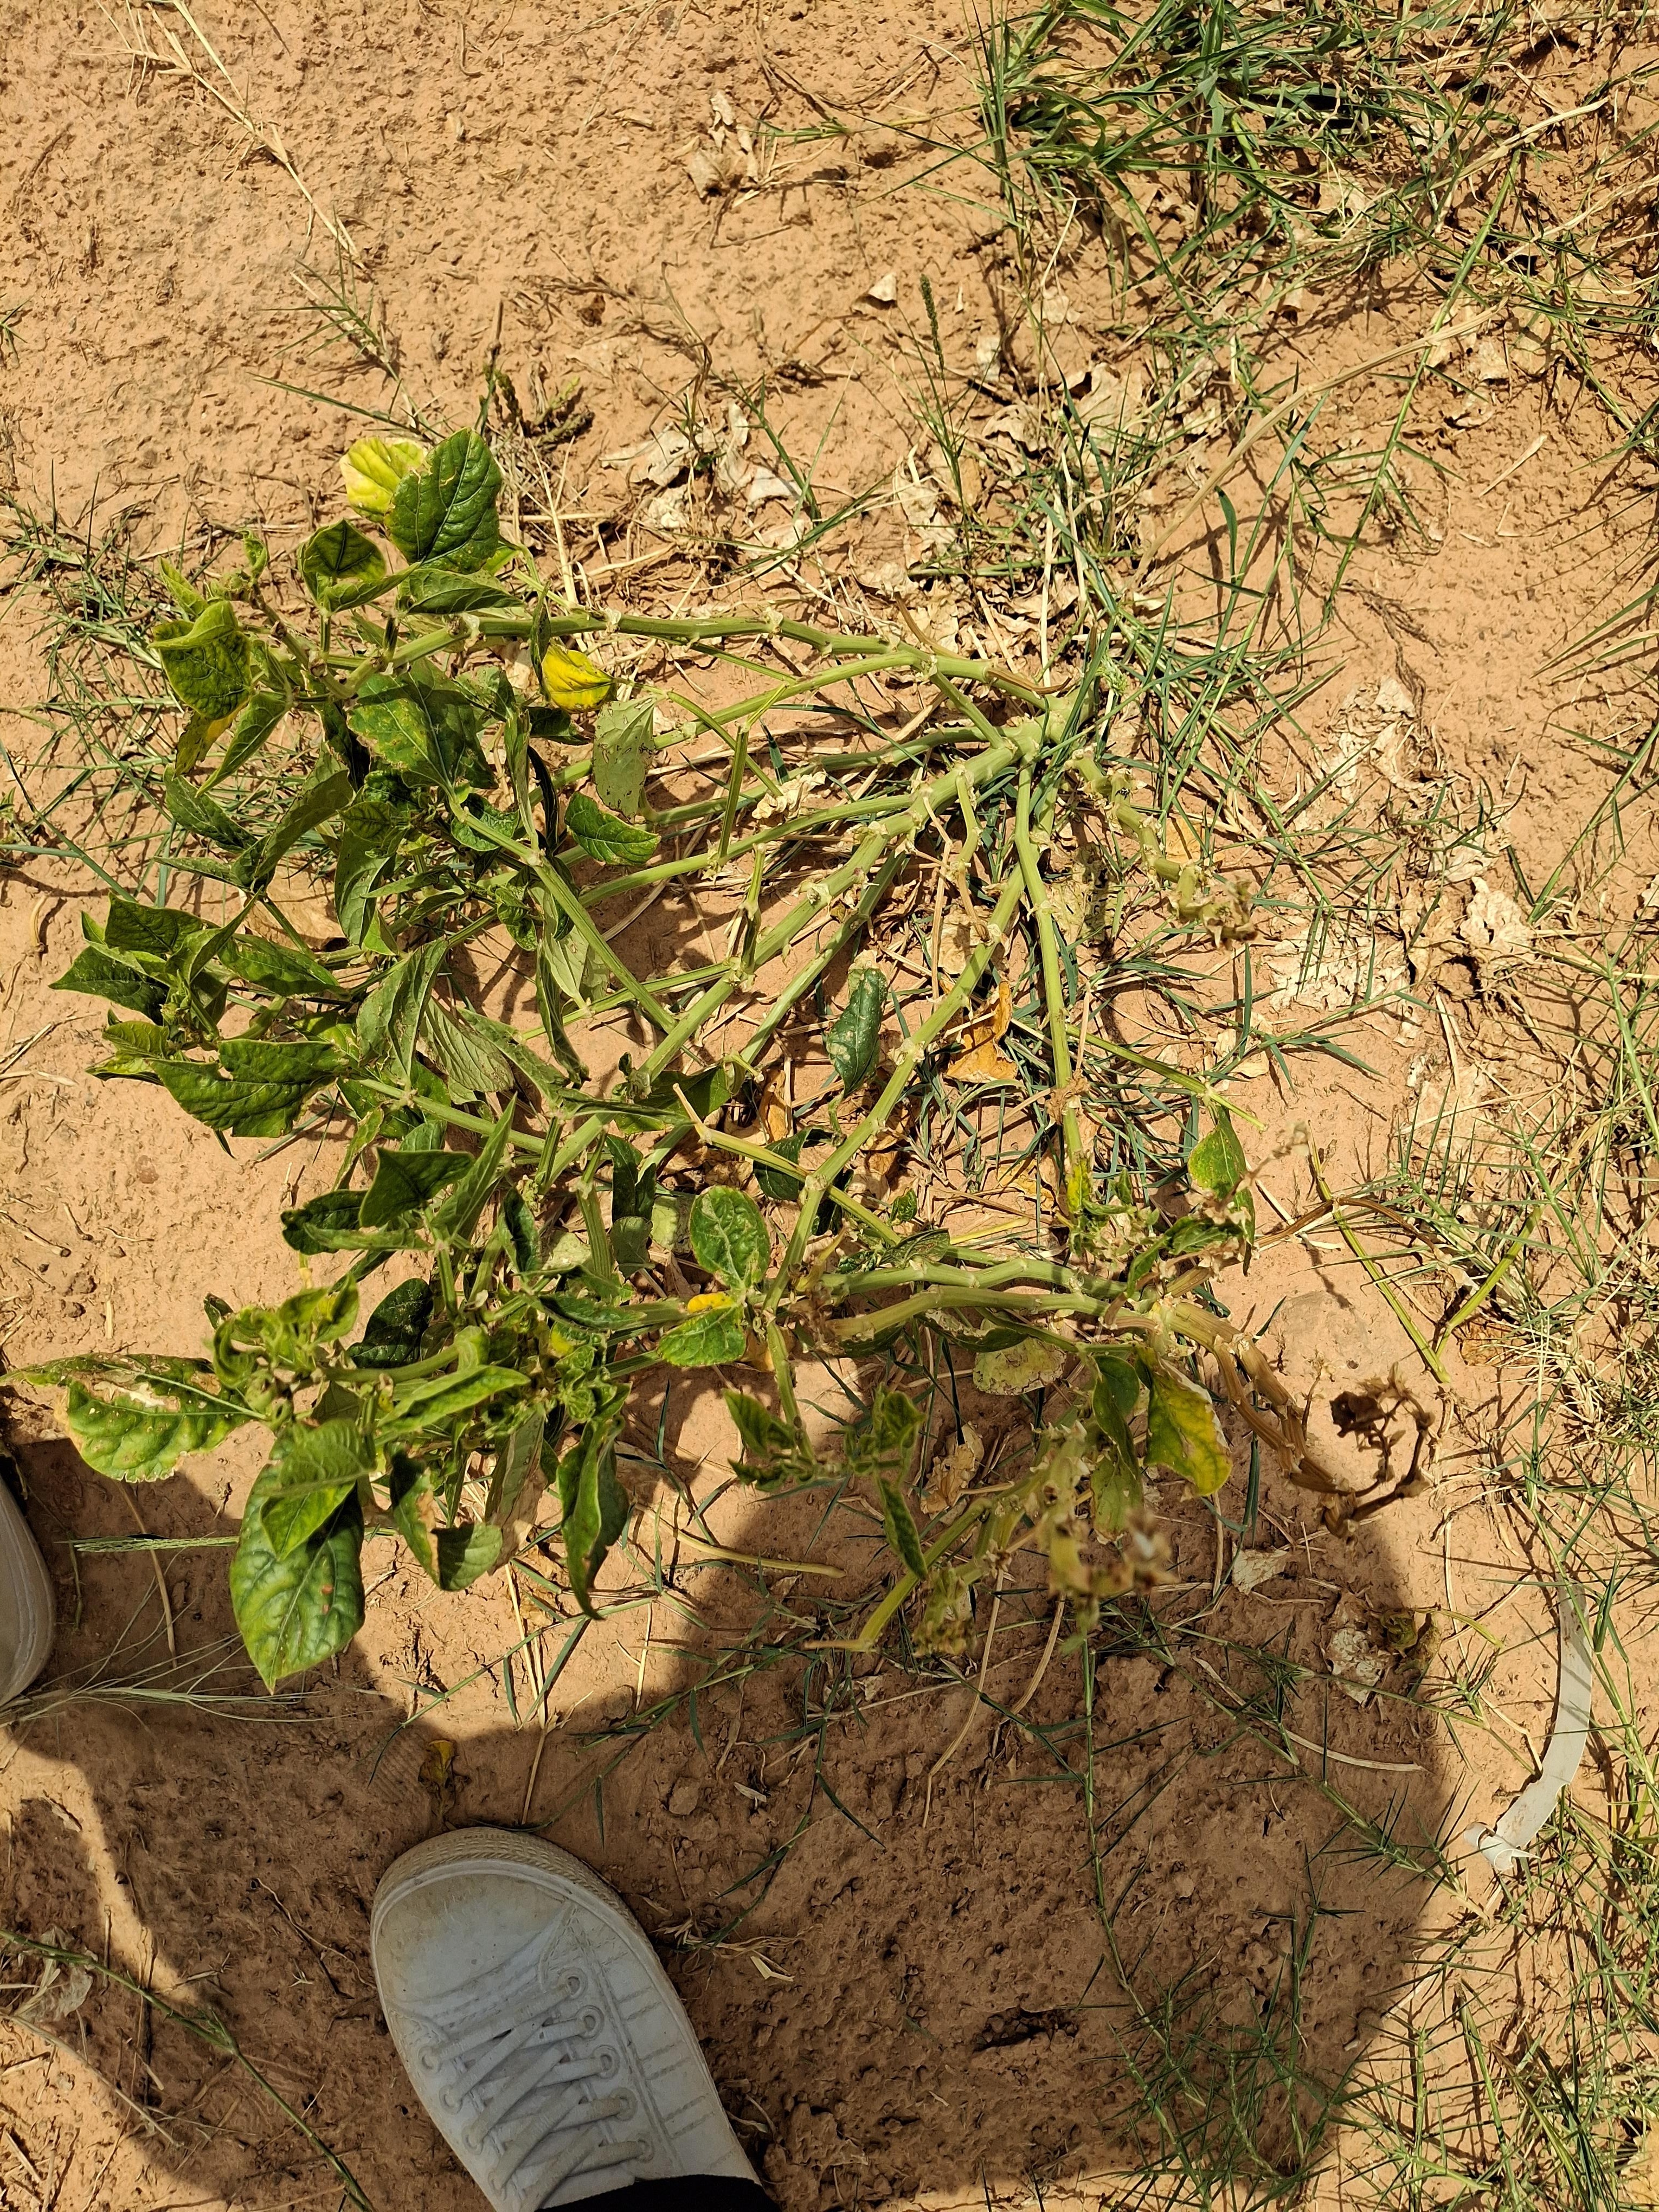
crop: cowpea
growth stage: harvest maturity
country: Nigeria
